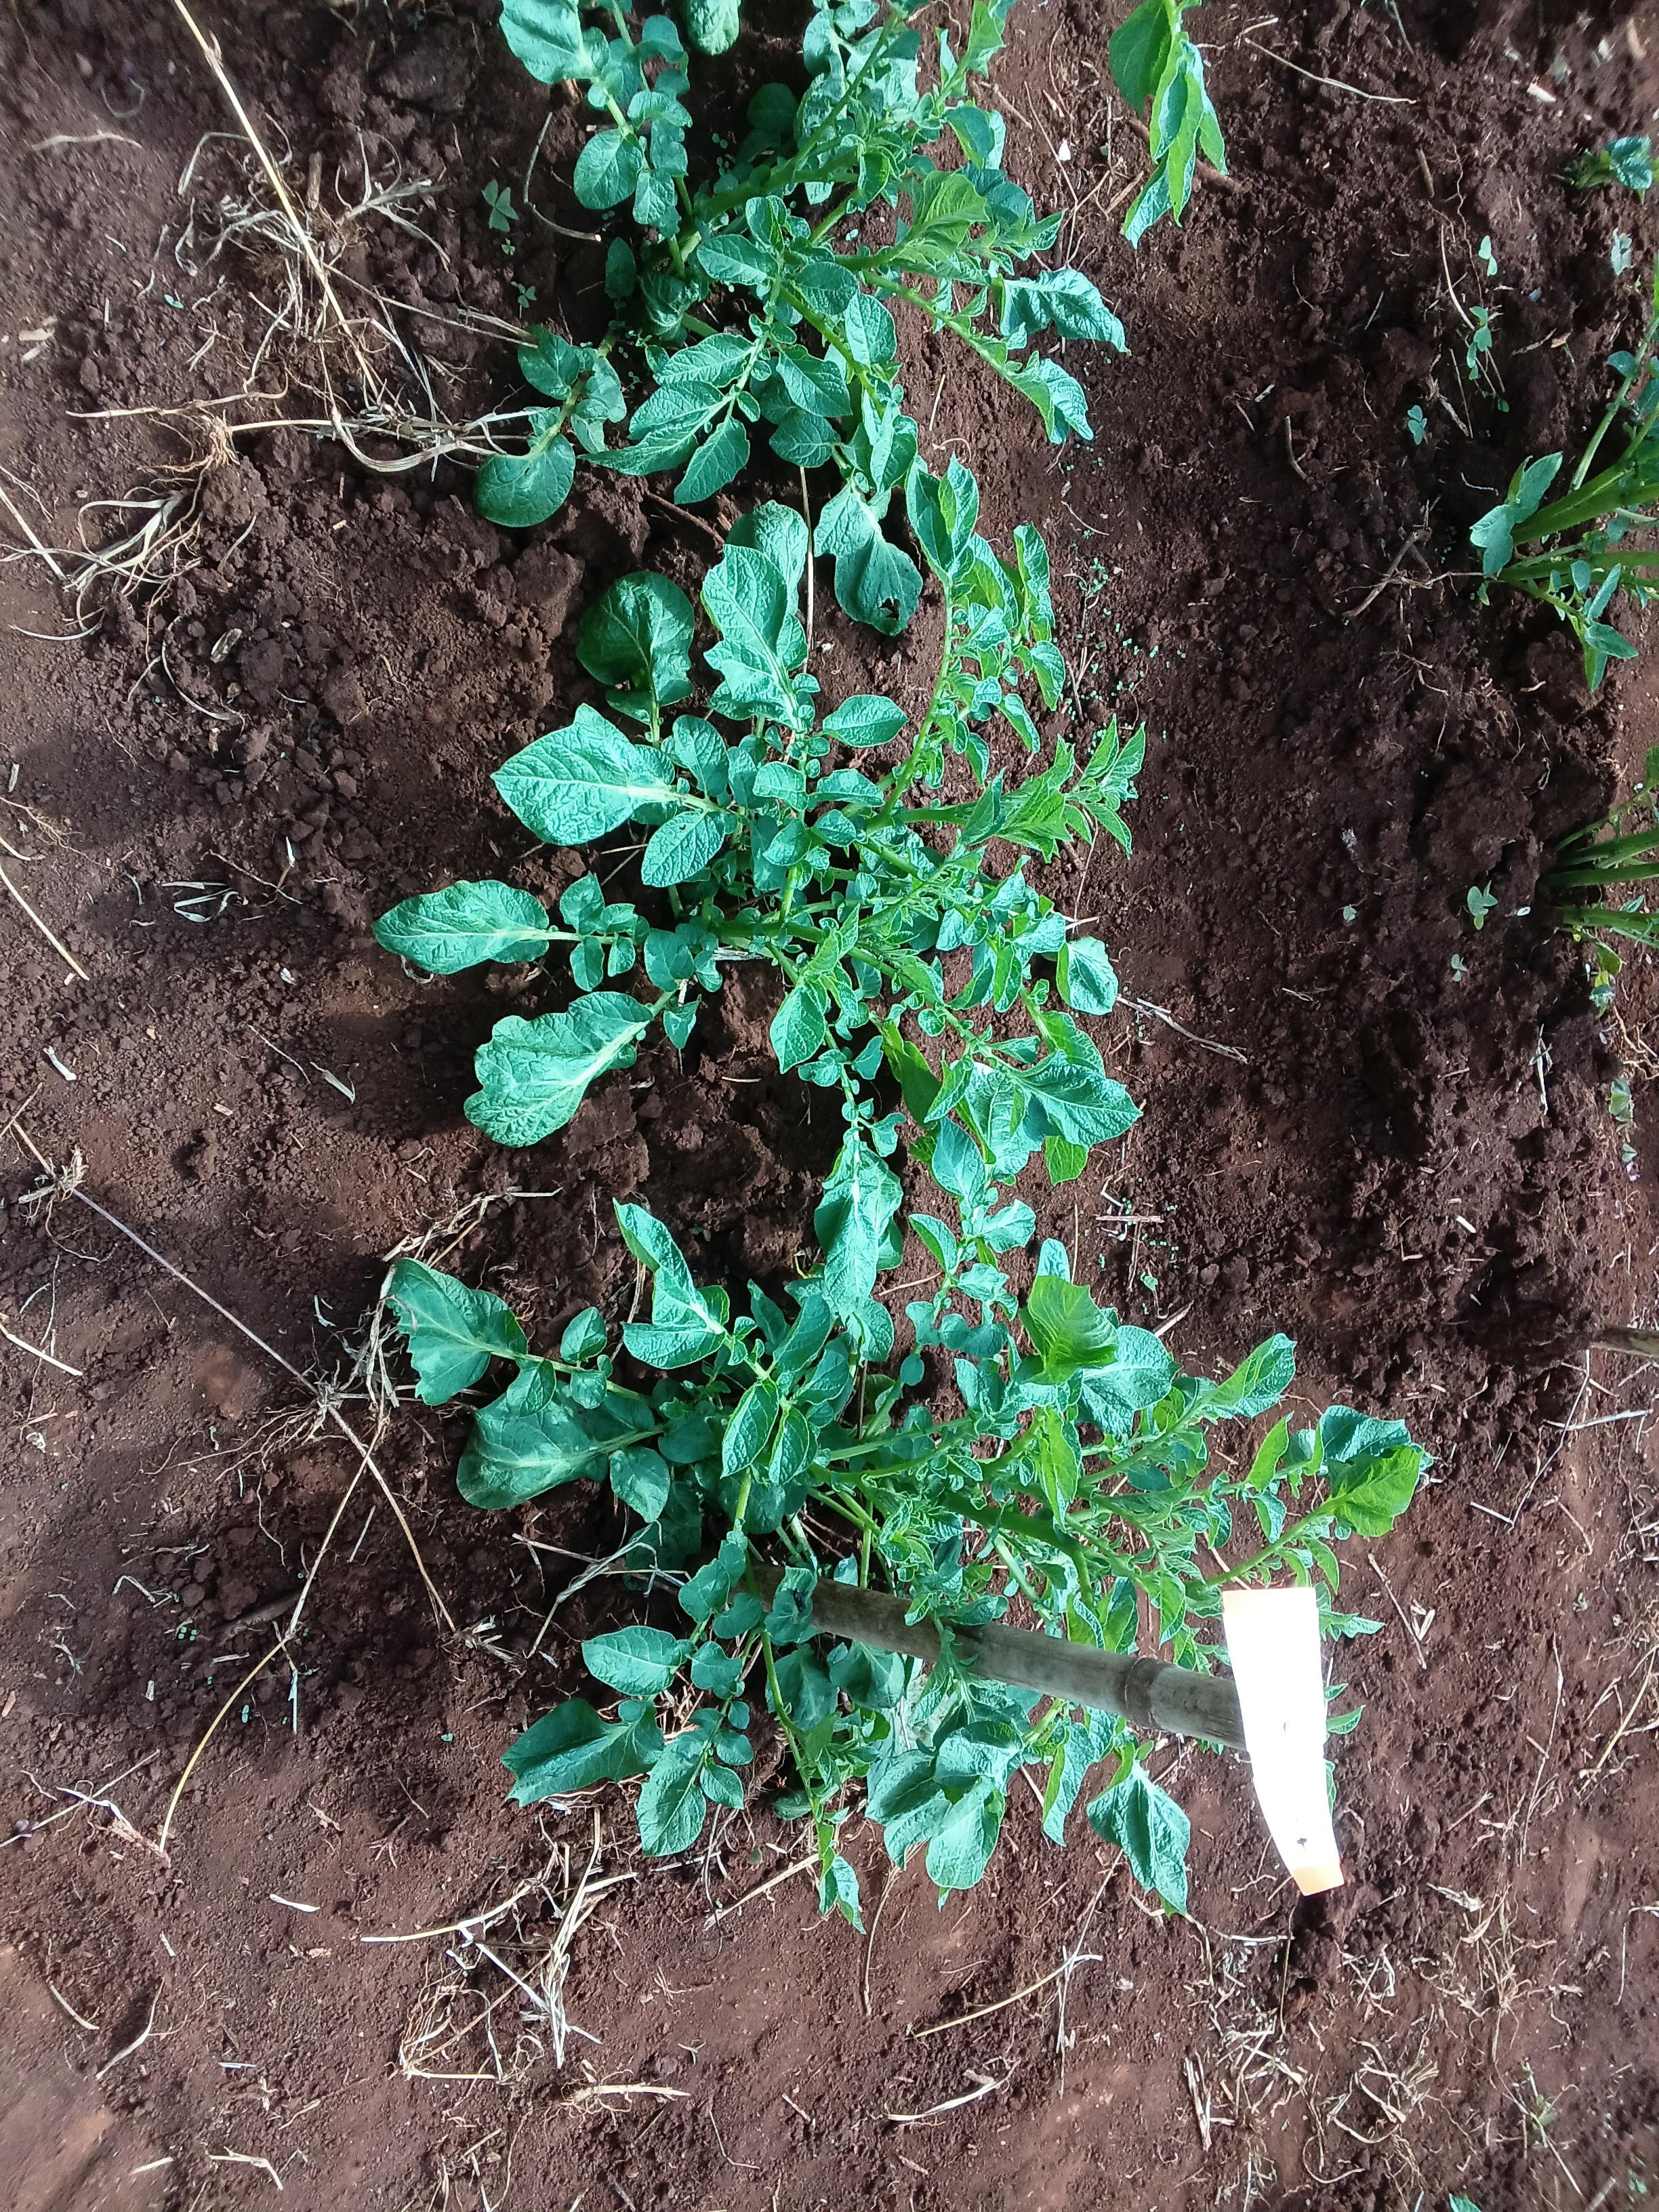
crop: potato
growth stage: vegetative
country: Kenya
